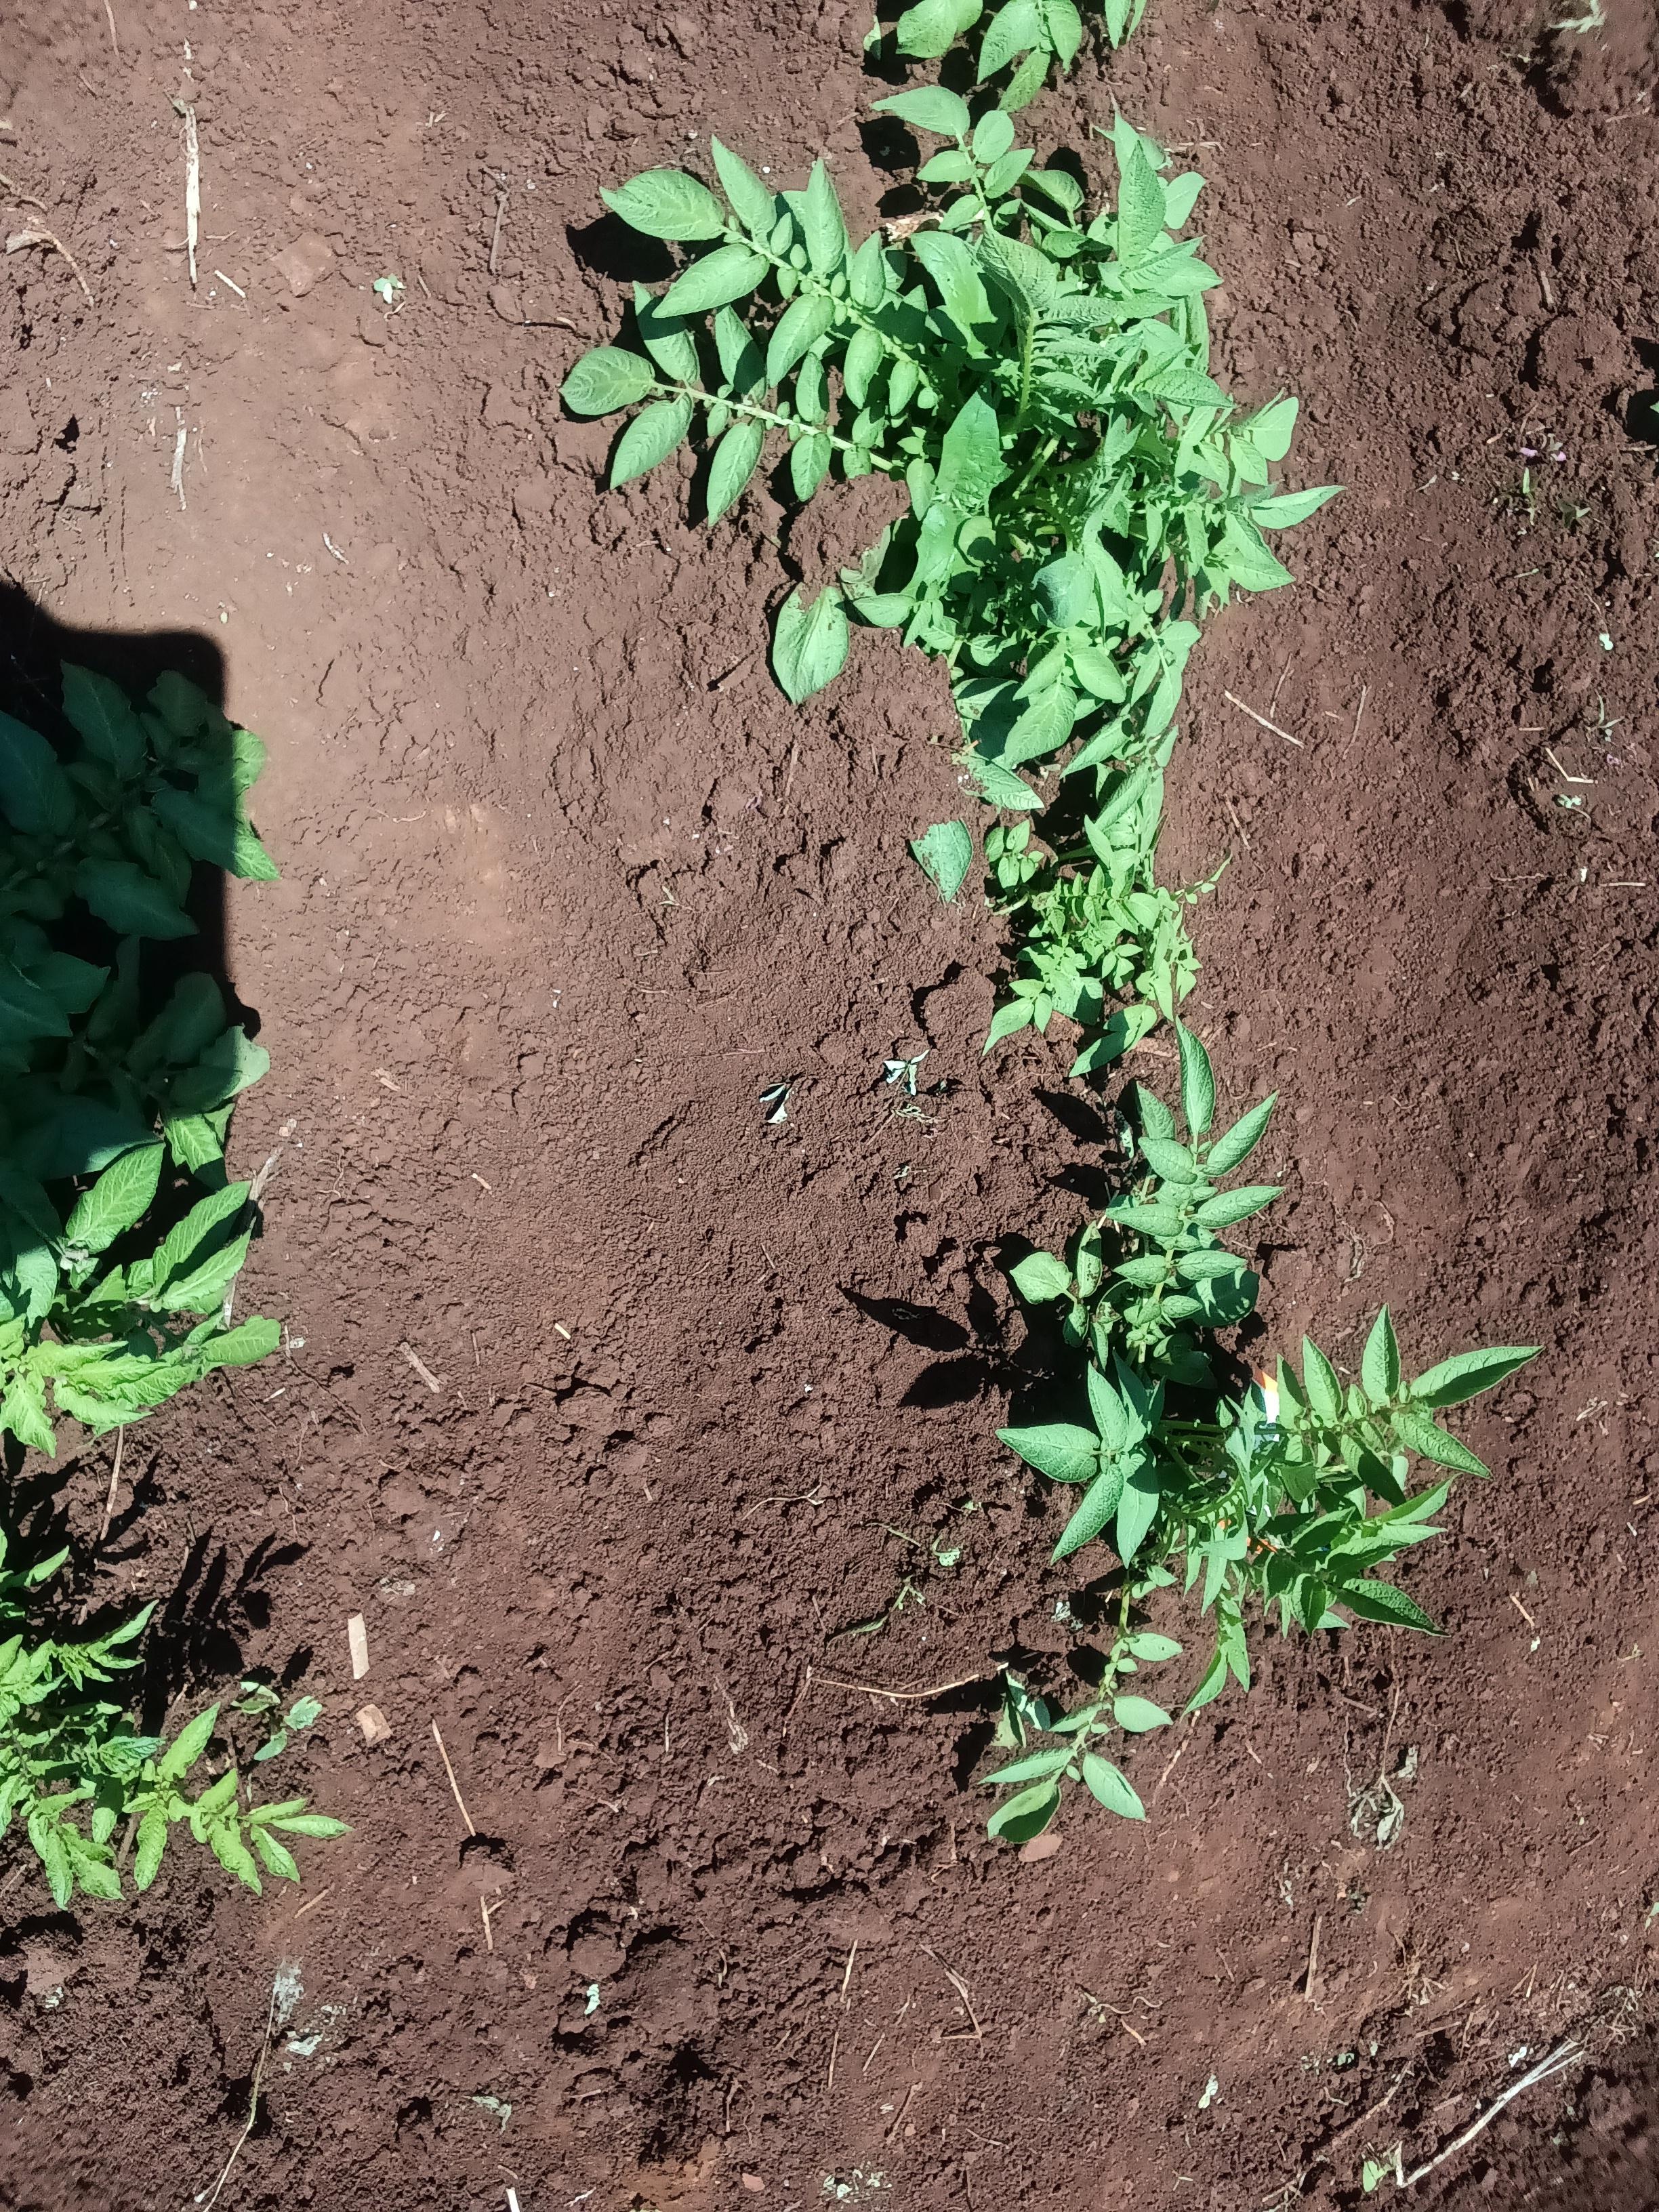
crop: potato
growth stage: vegetative
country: Kenya
